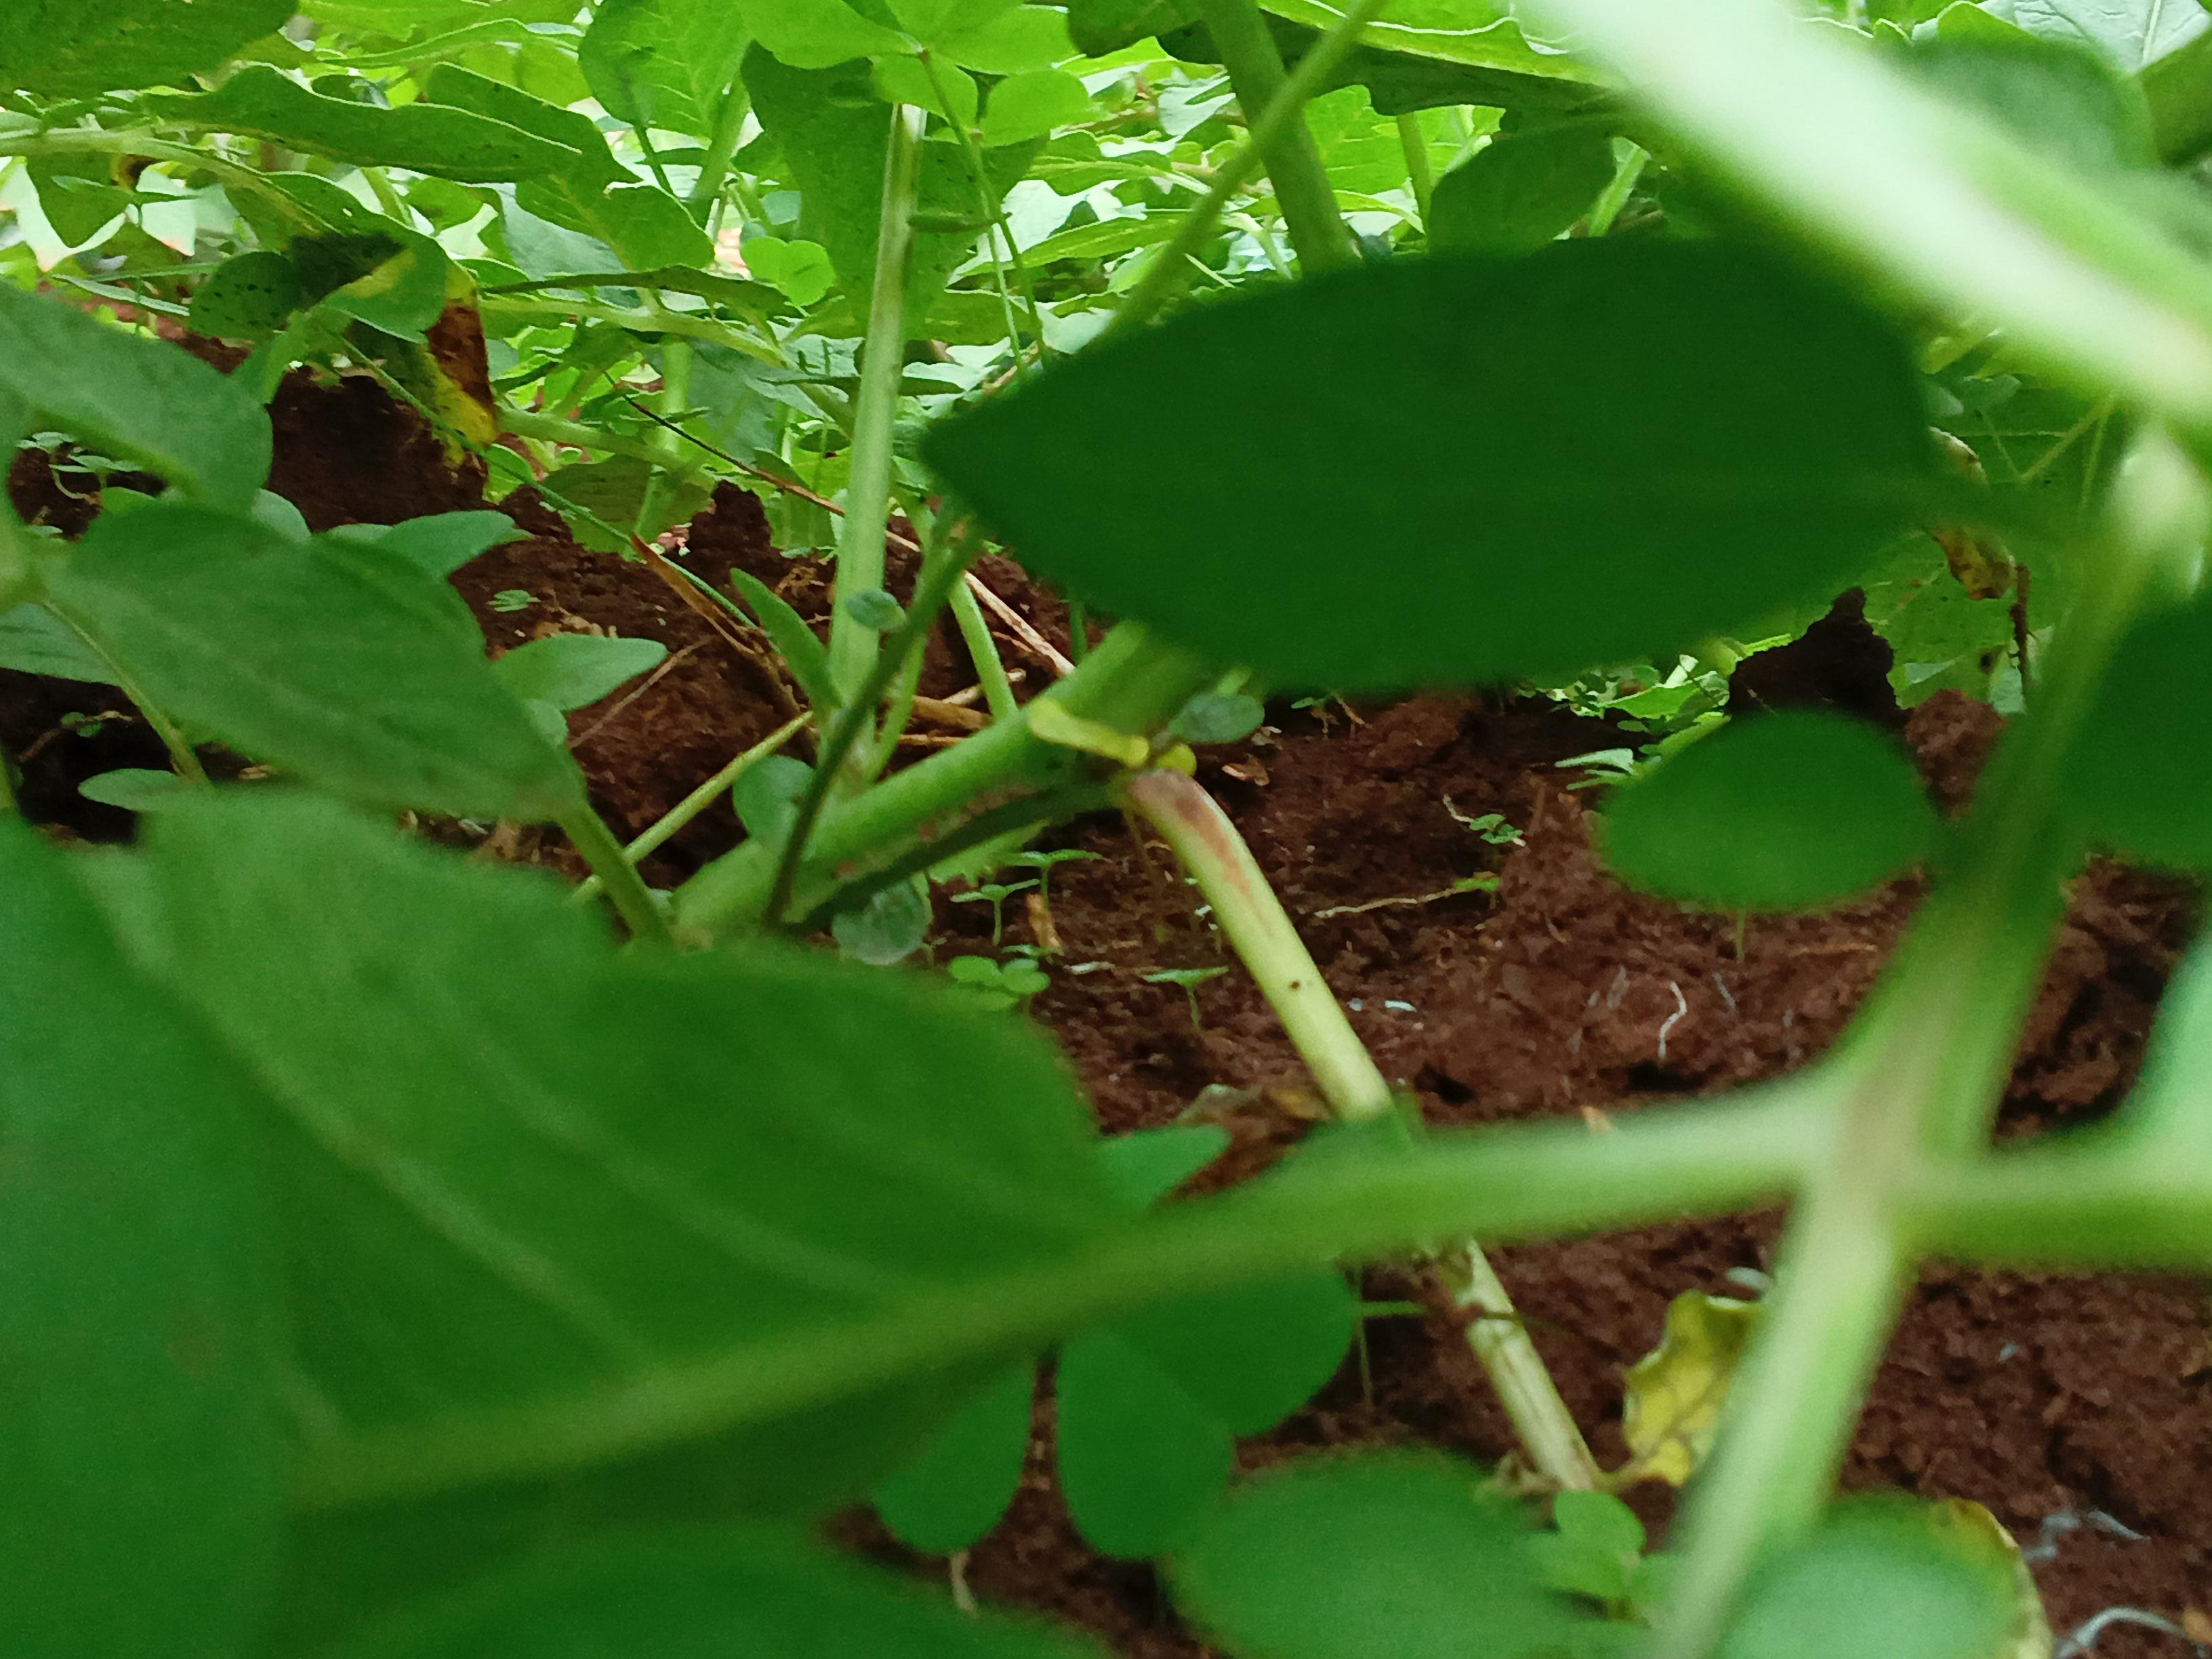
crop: potato
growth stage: flowering
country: Kenya
